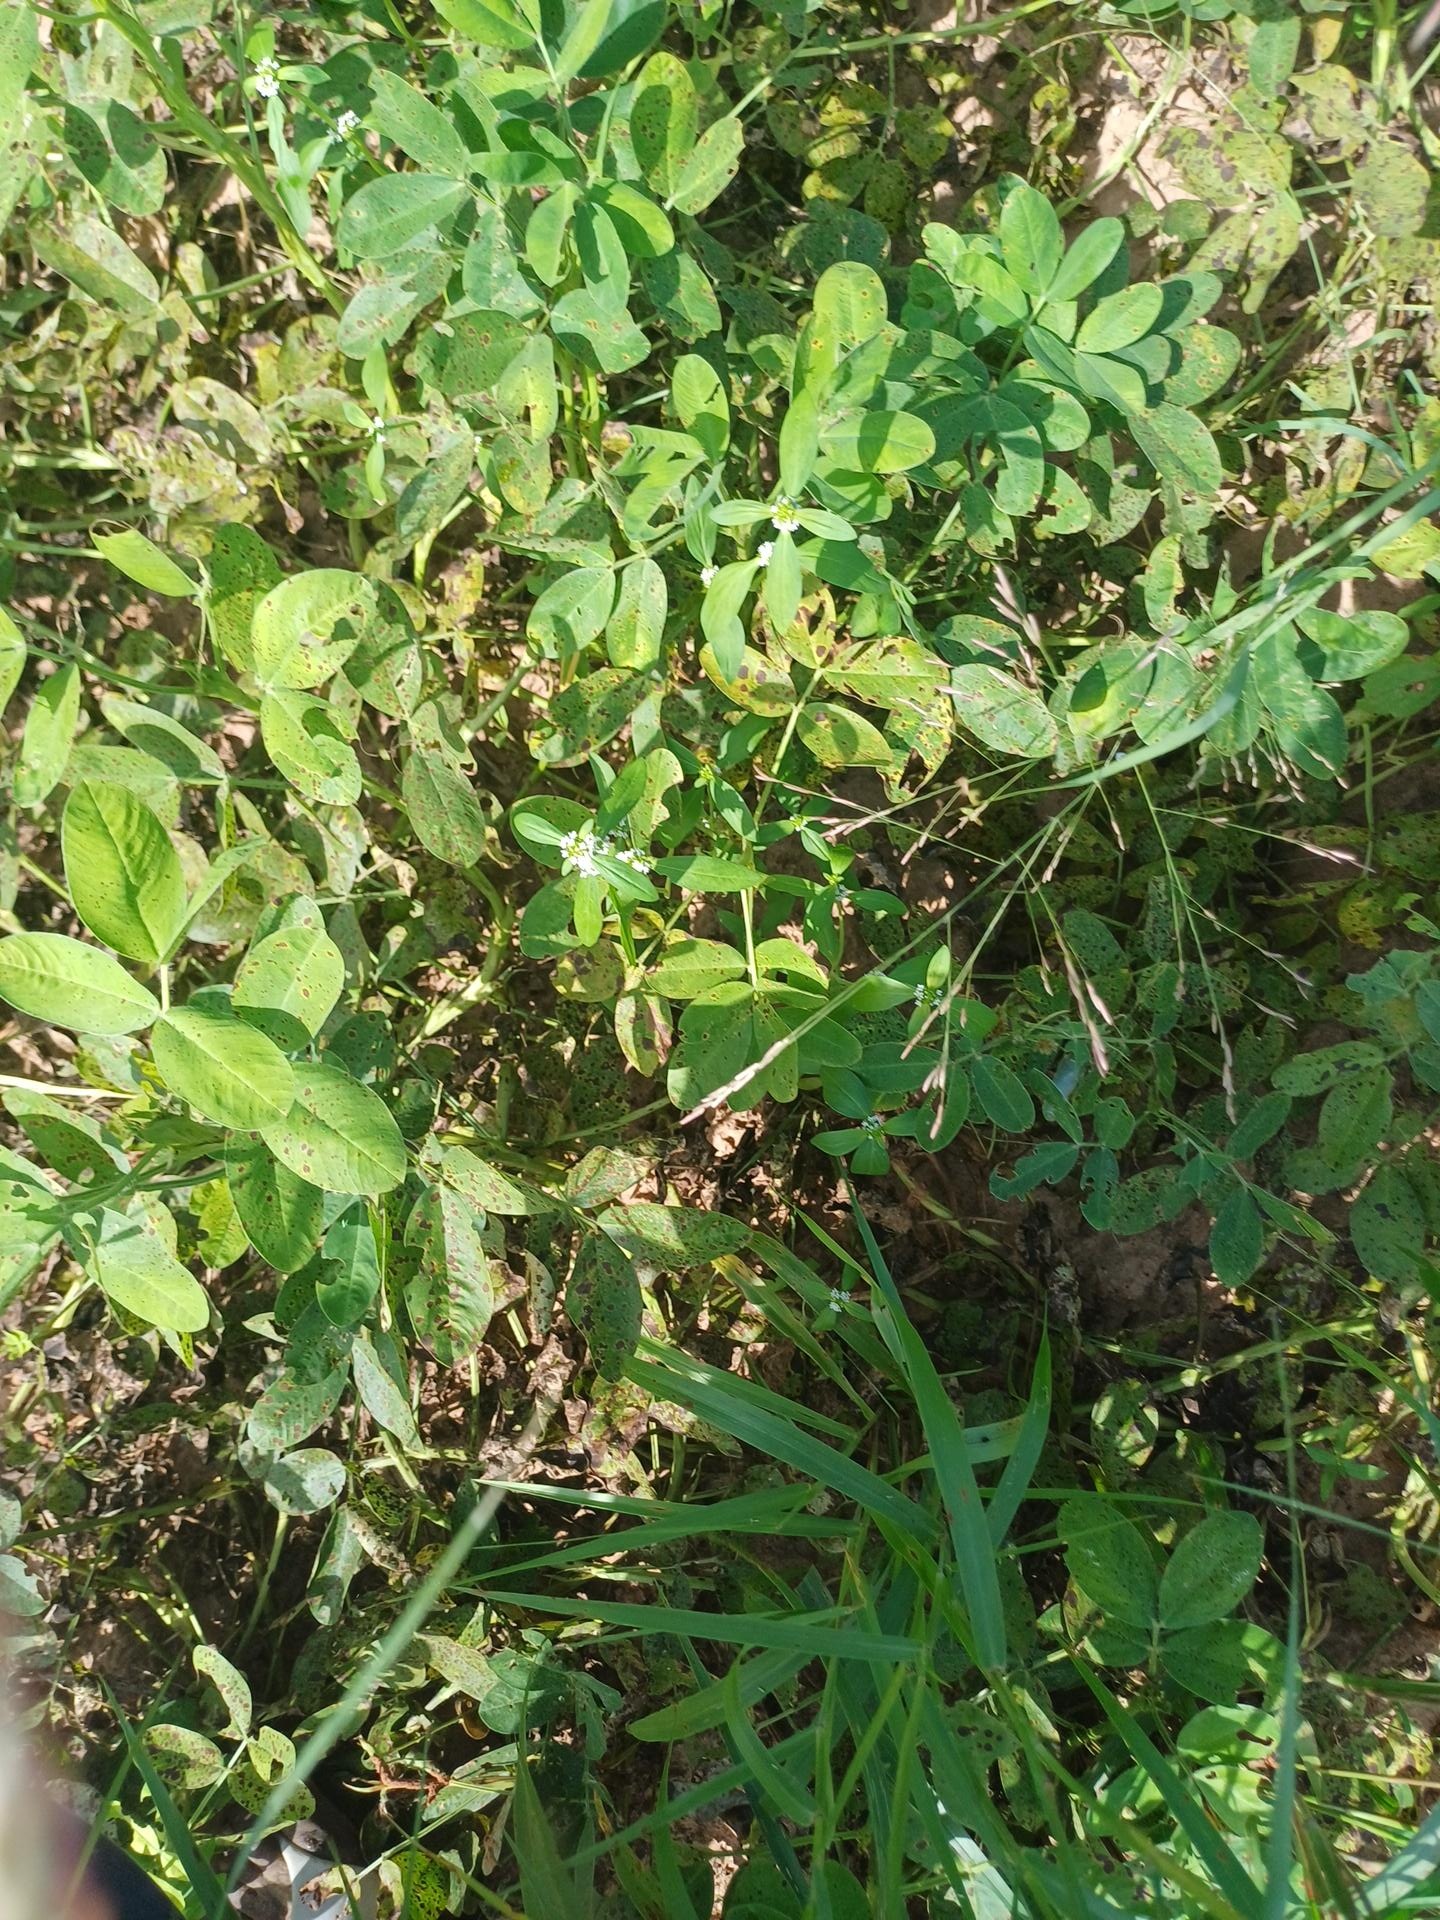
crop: groundnut
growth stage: flowering
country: Senegal
